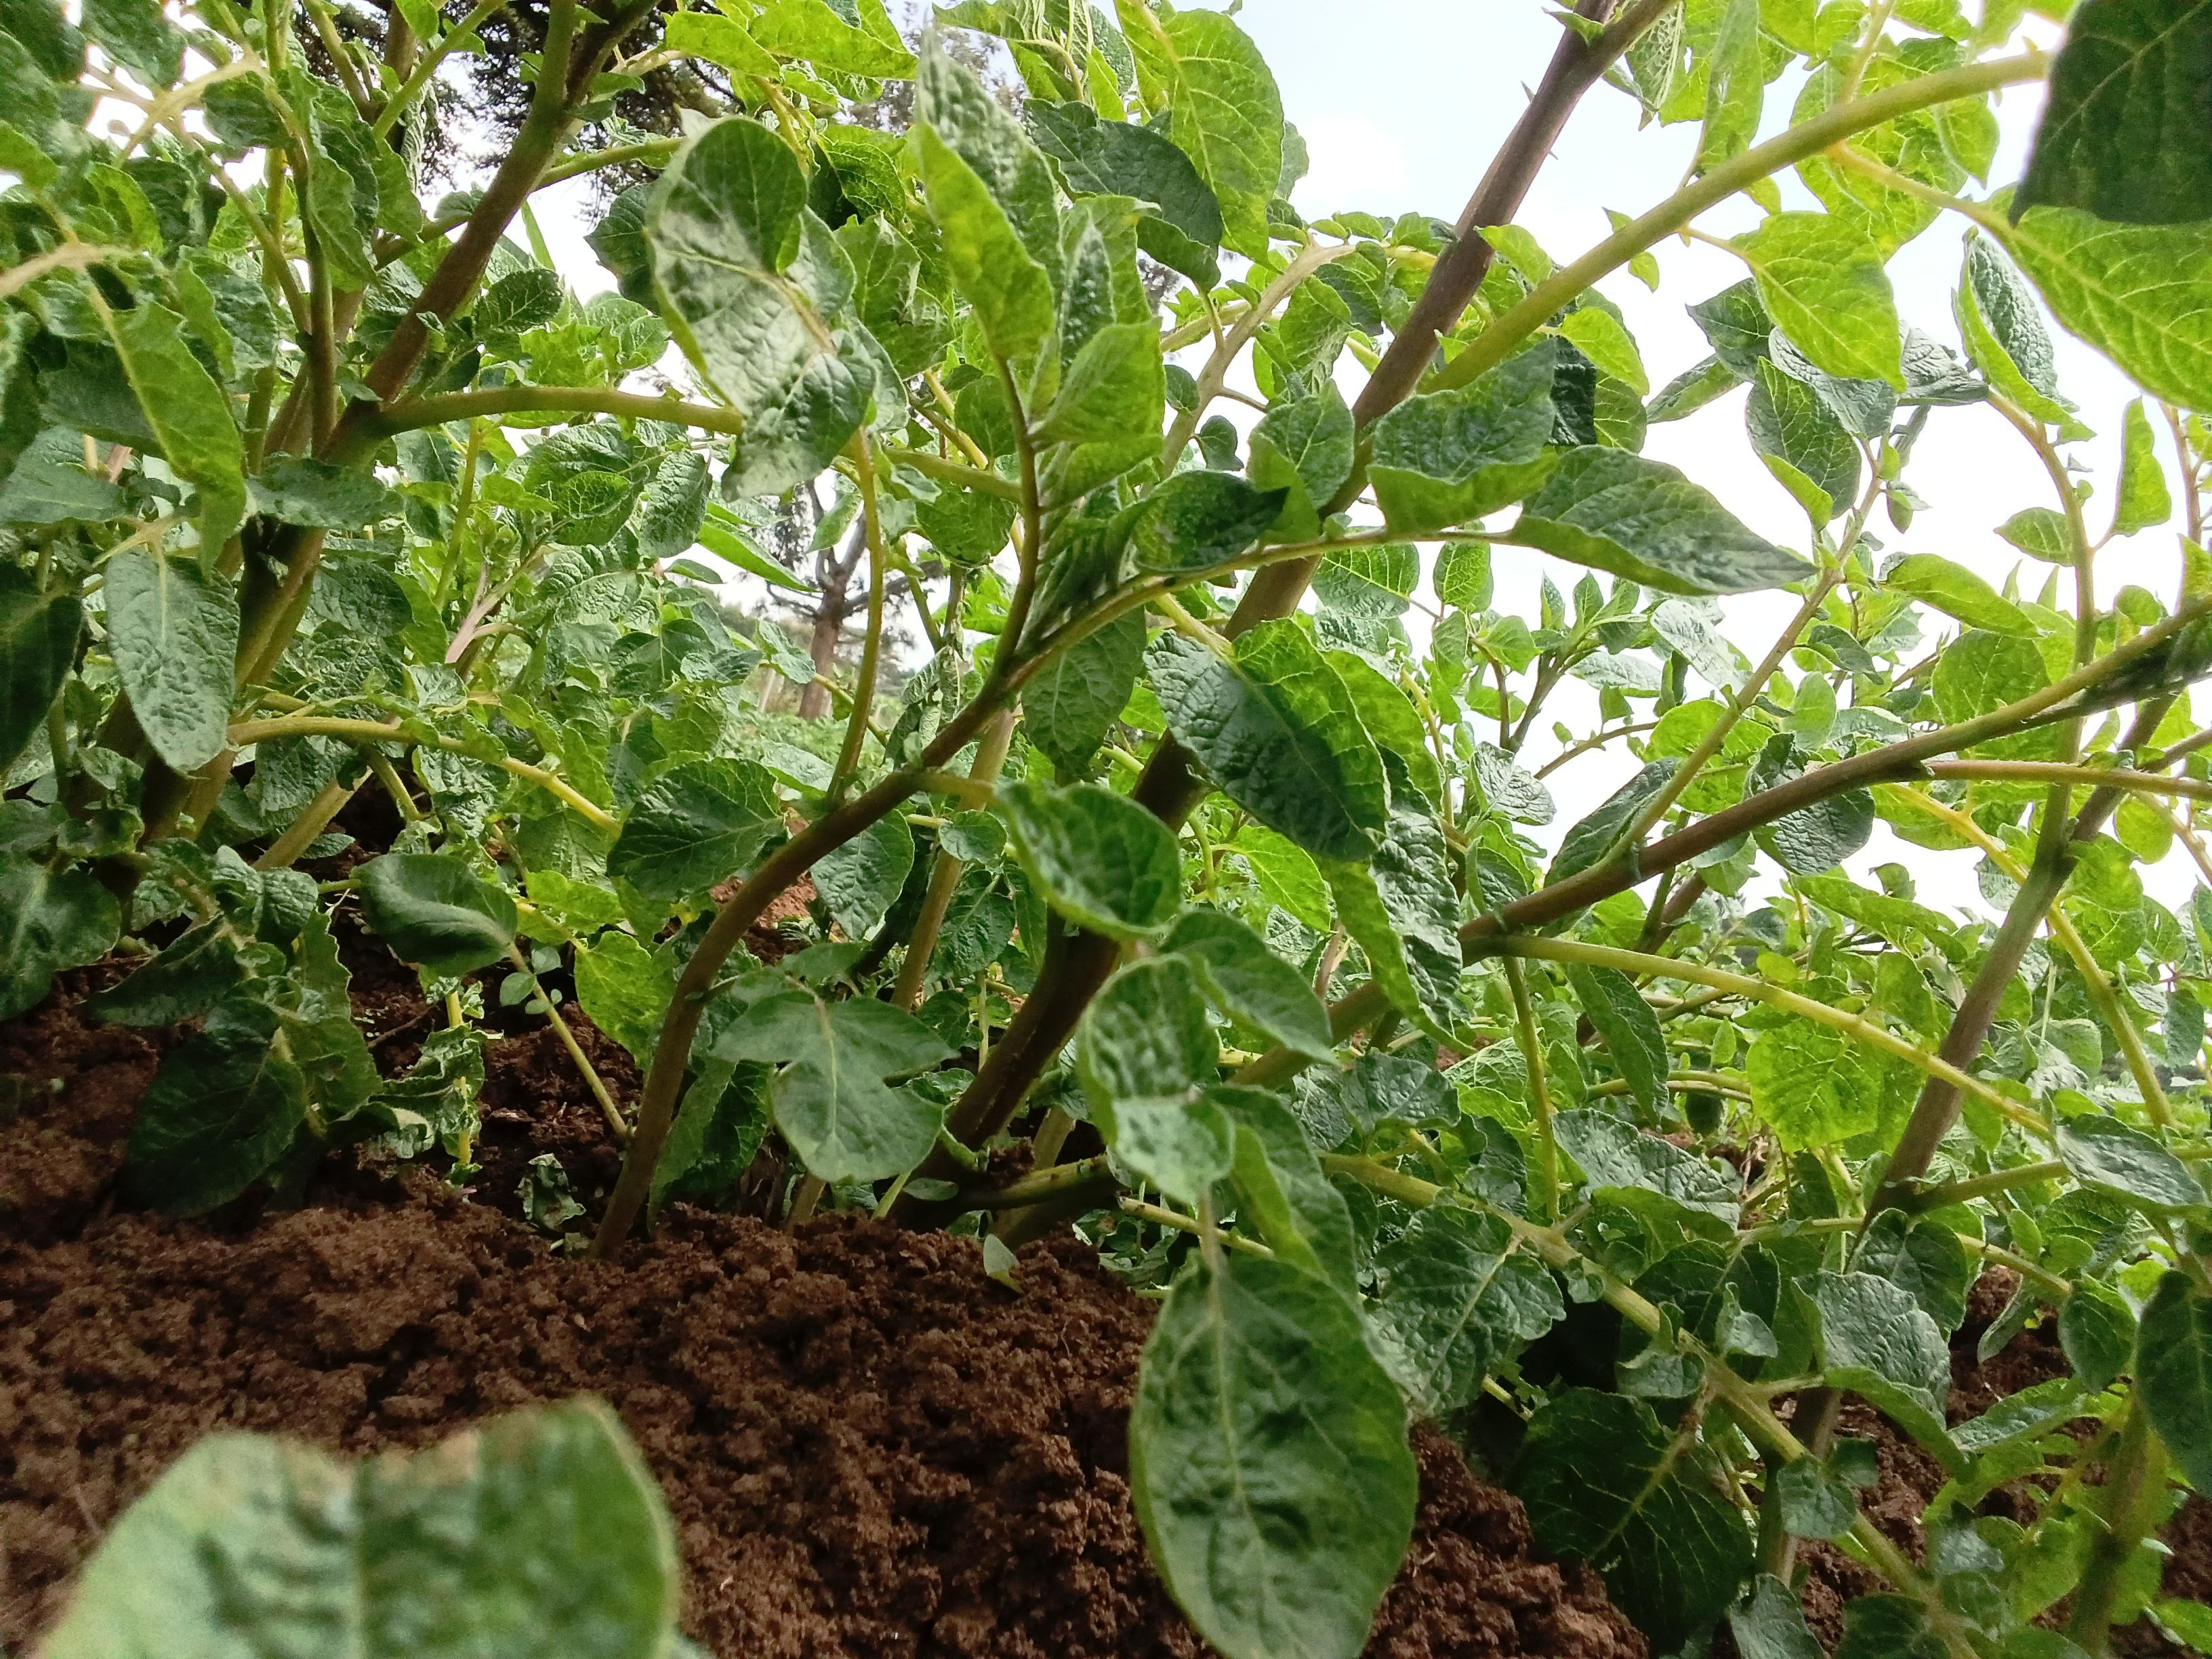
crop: potato
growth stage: vegetative
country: Kenya
